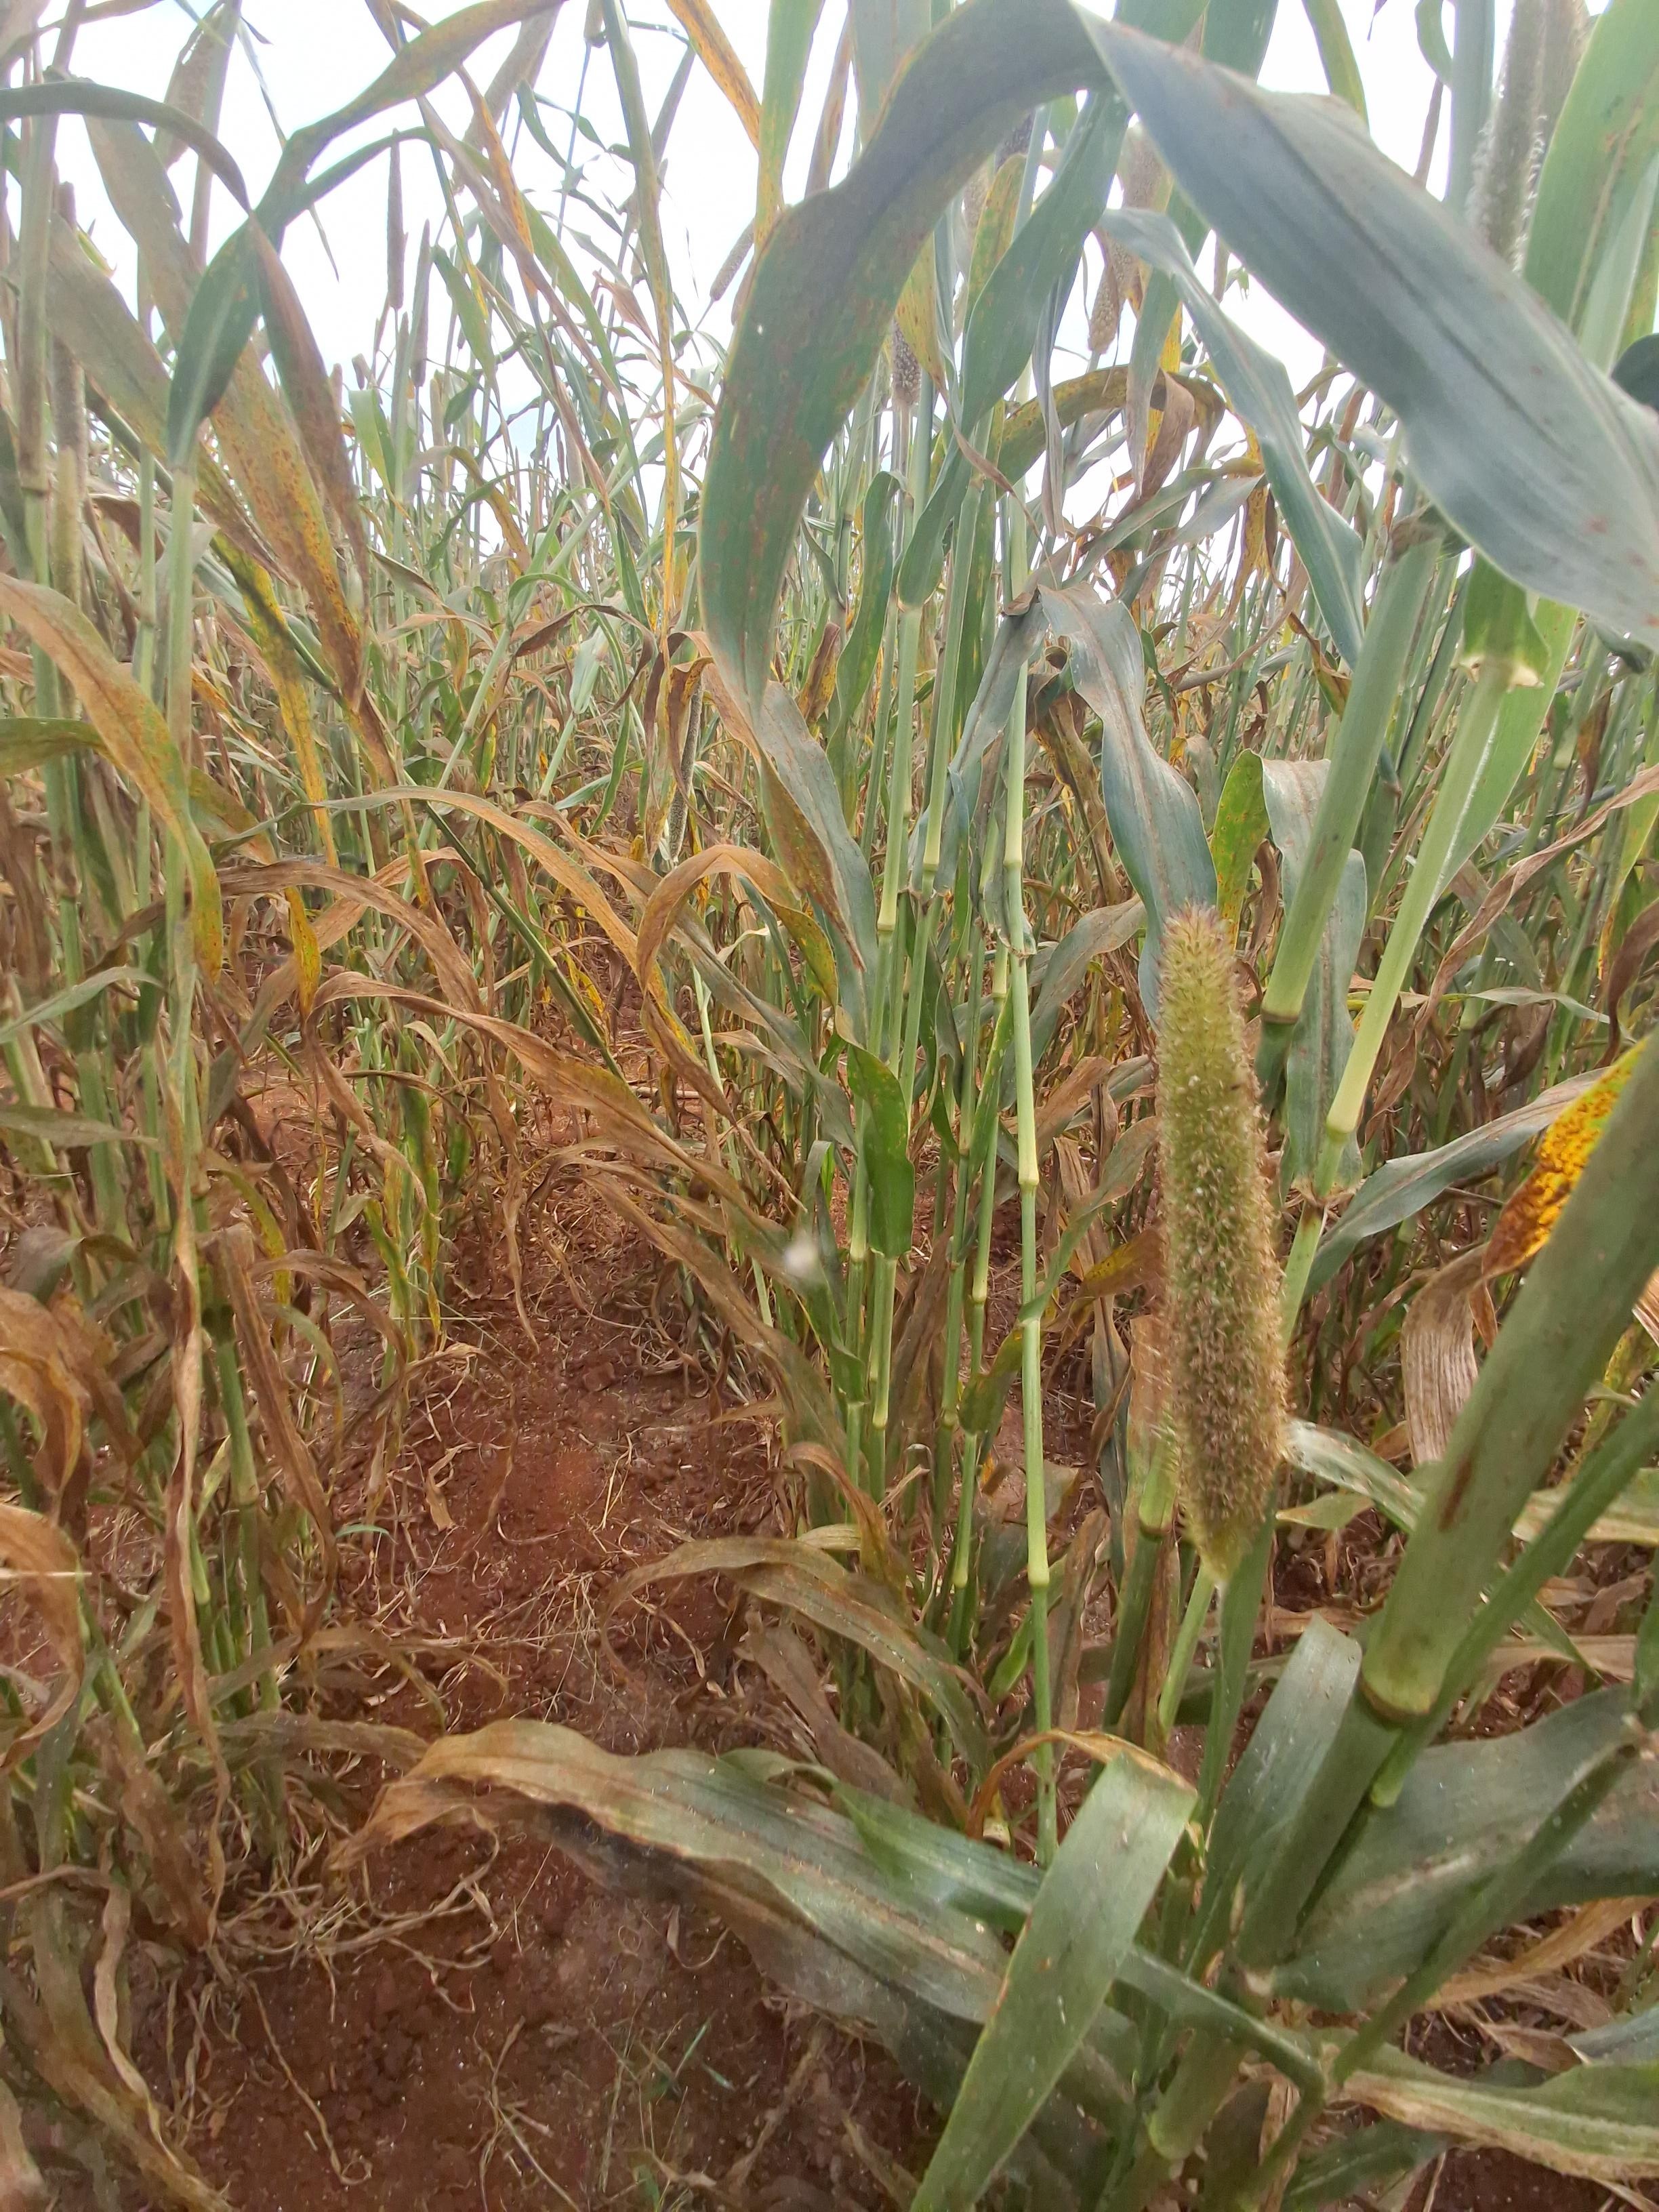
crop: pearl millet
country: Kenya
